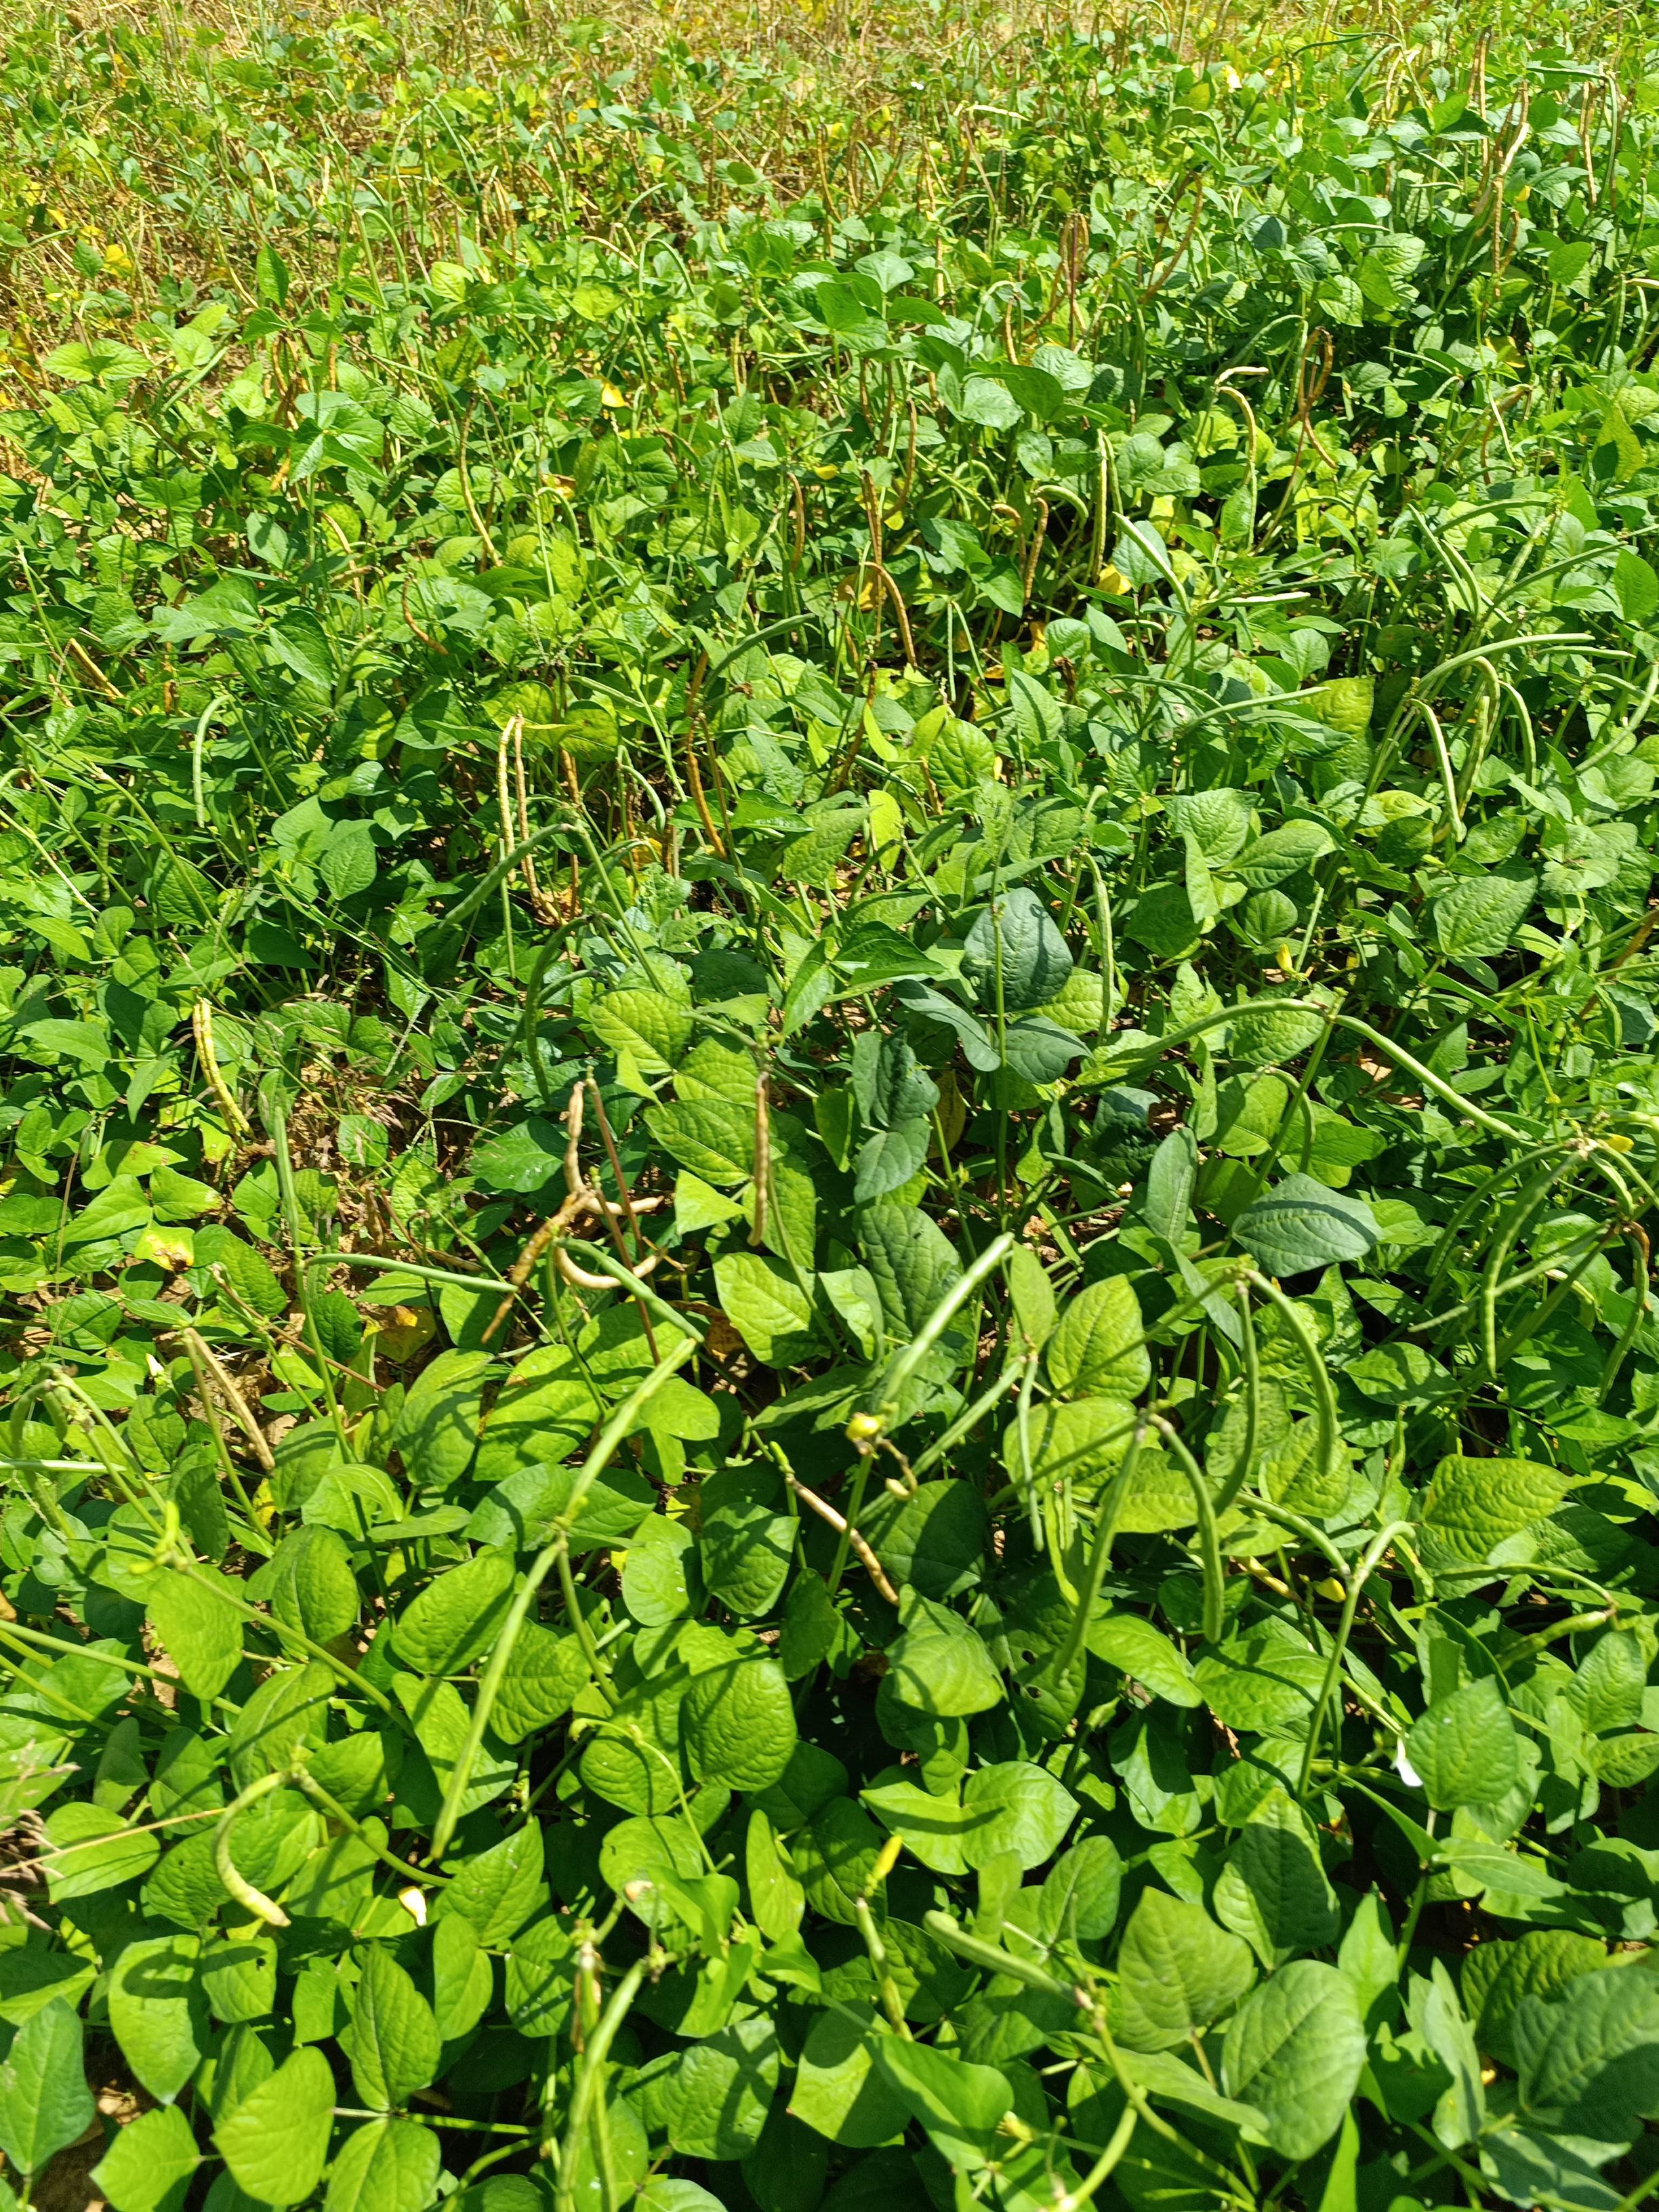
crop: cowpea
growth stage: maturity
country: Nigeria
